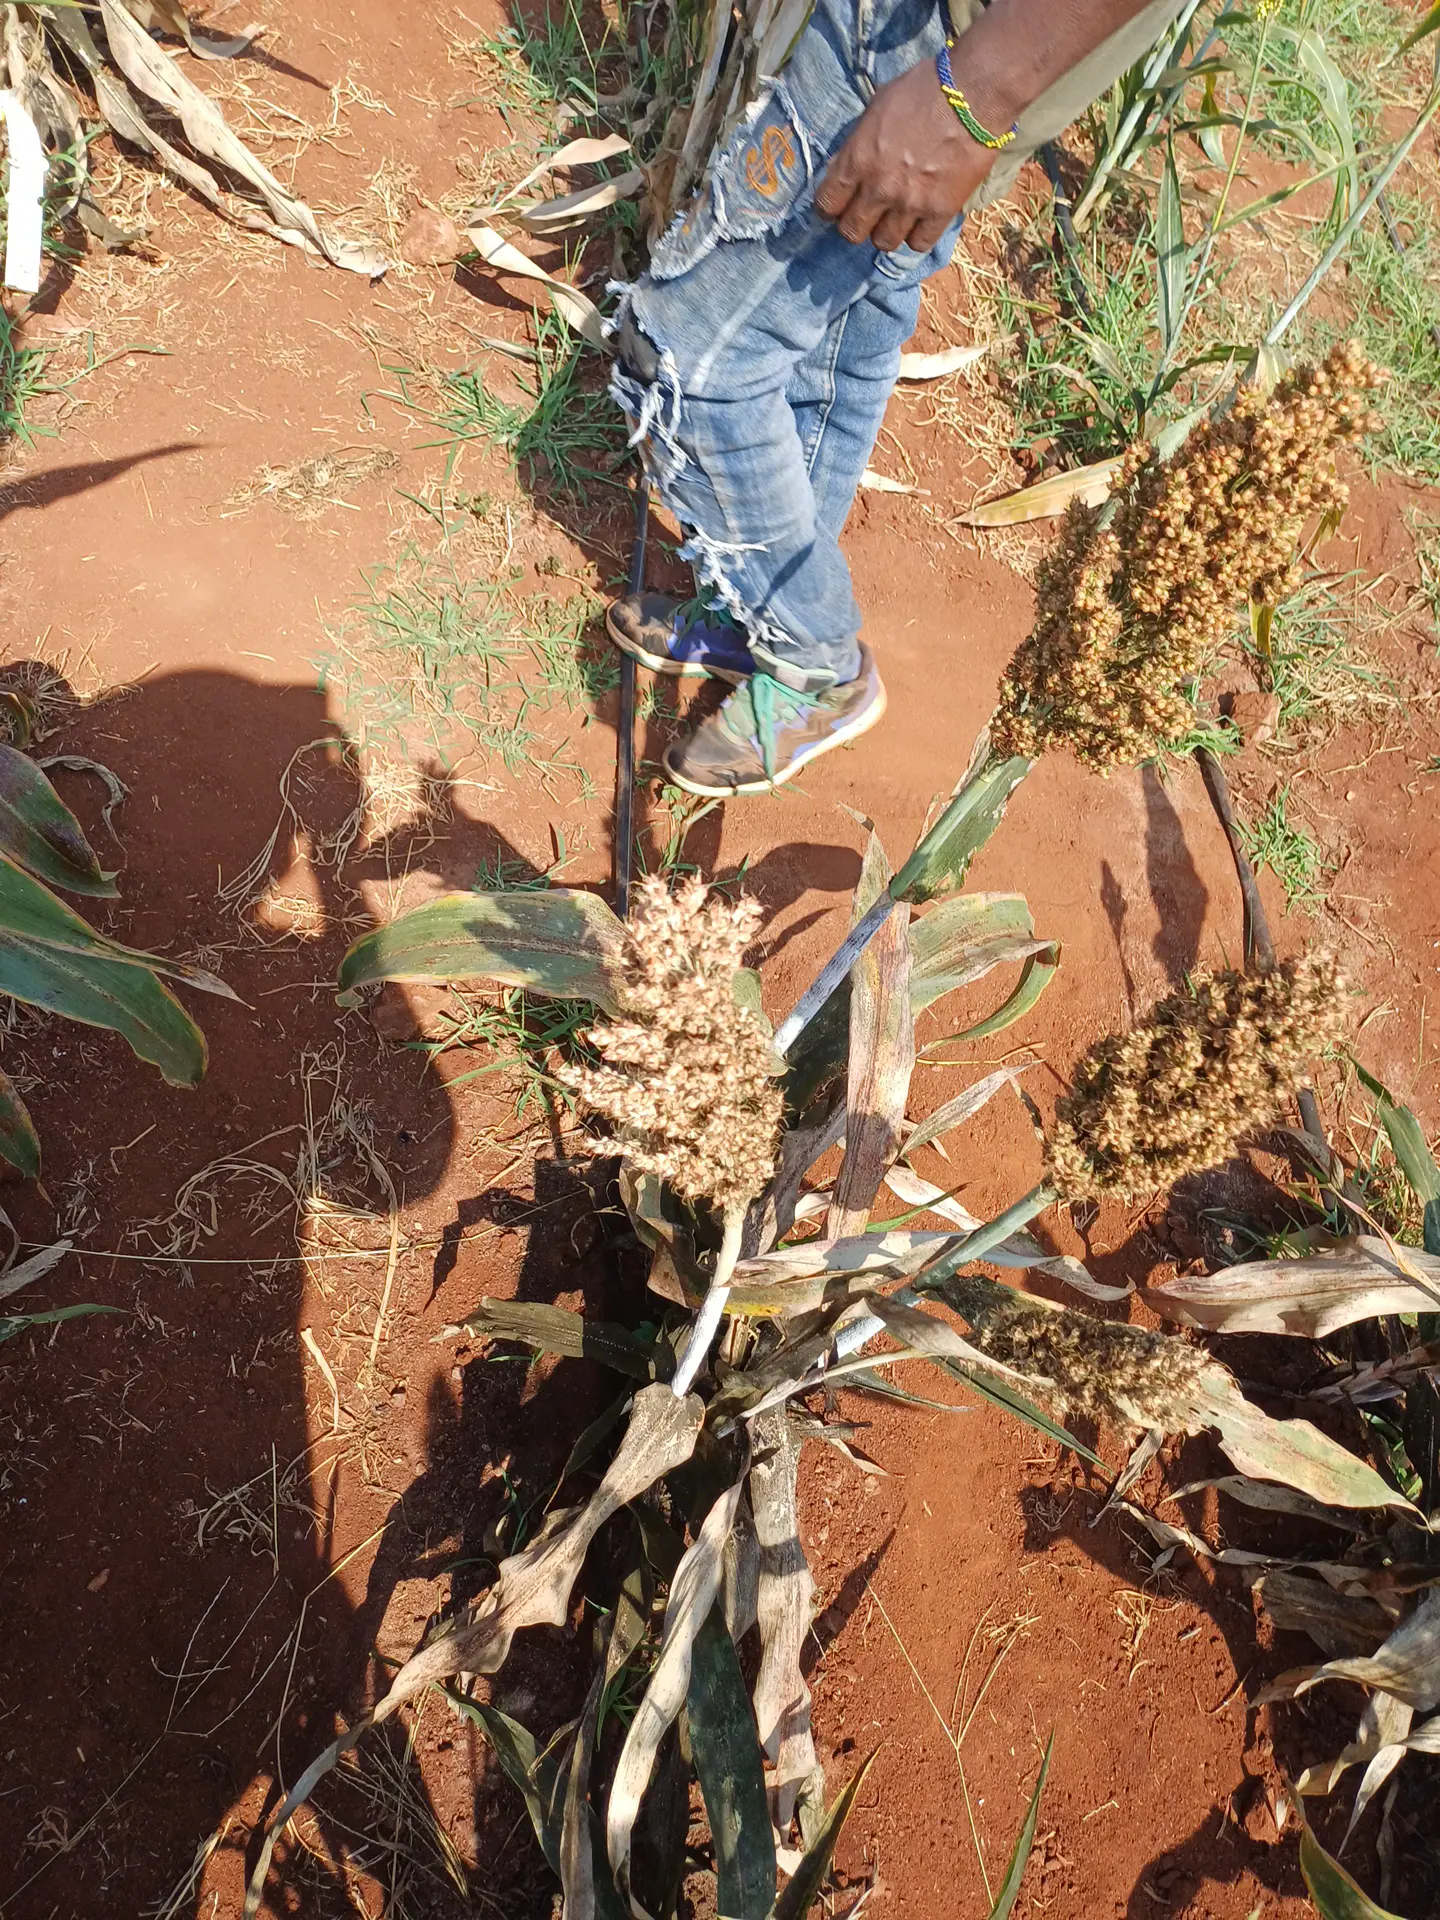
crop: sorghum
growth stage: maturity
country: Kenya
